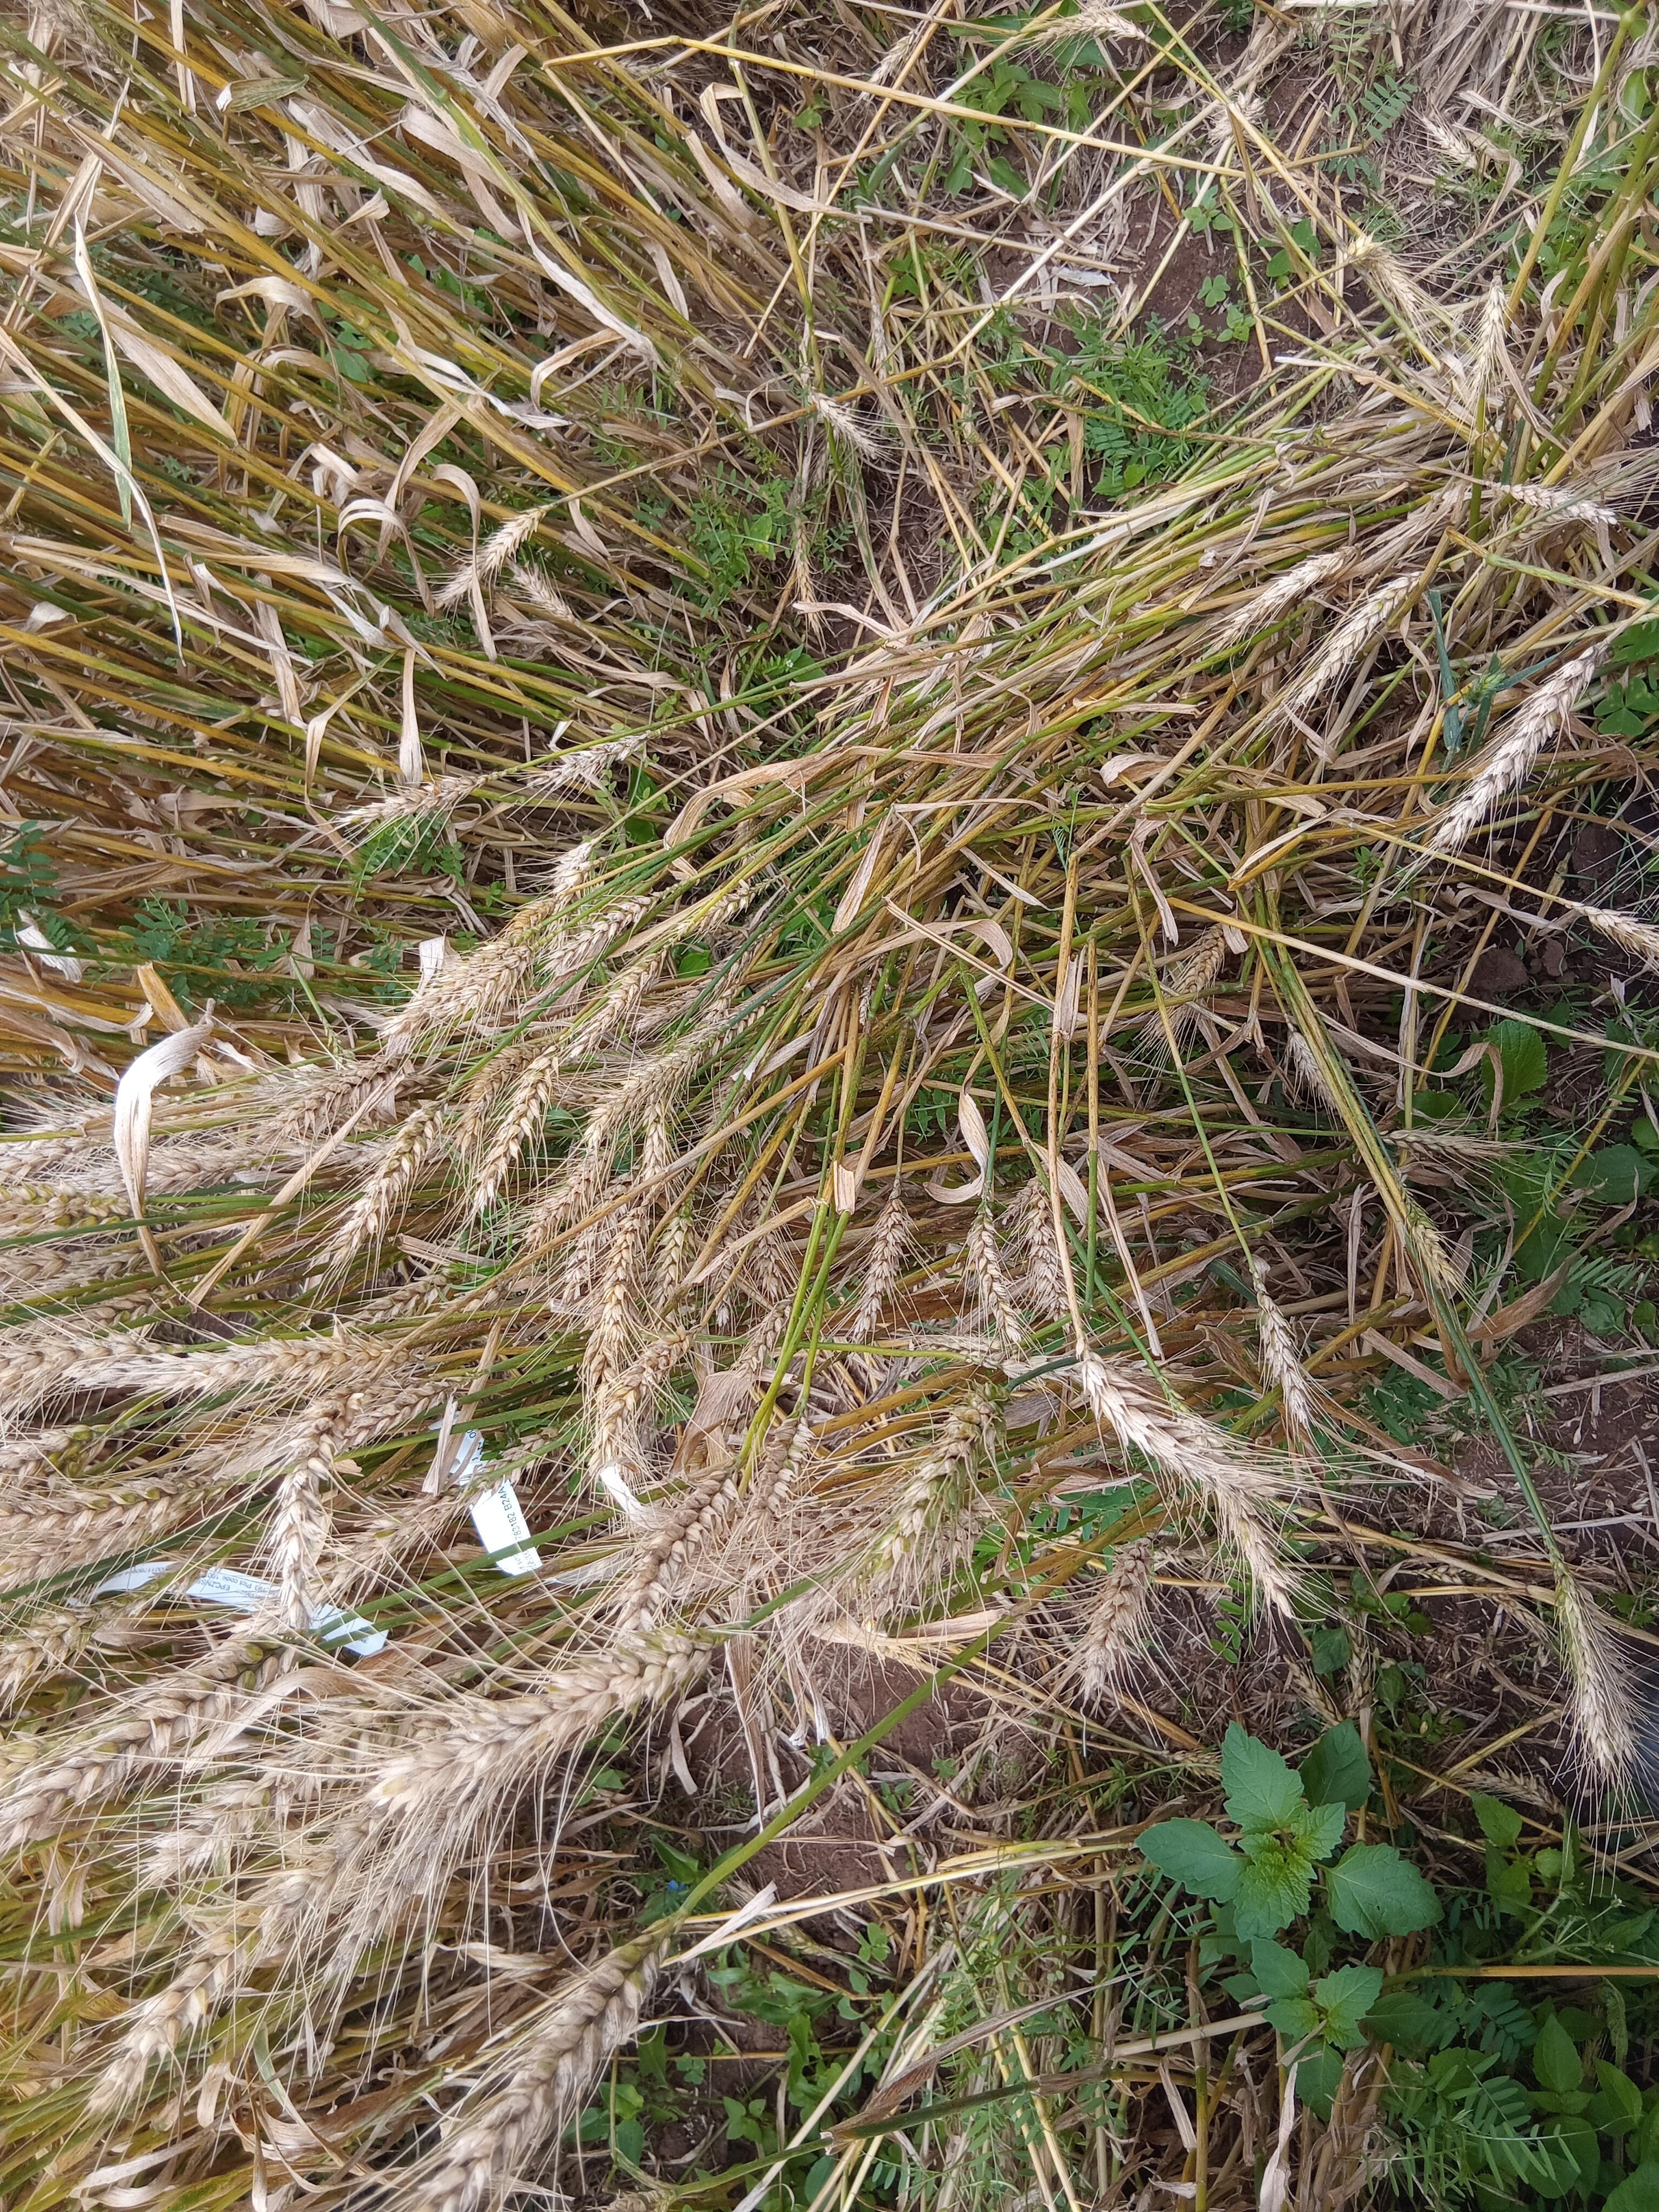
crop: wheat
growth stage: maturity
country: Kenya
